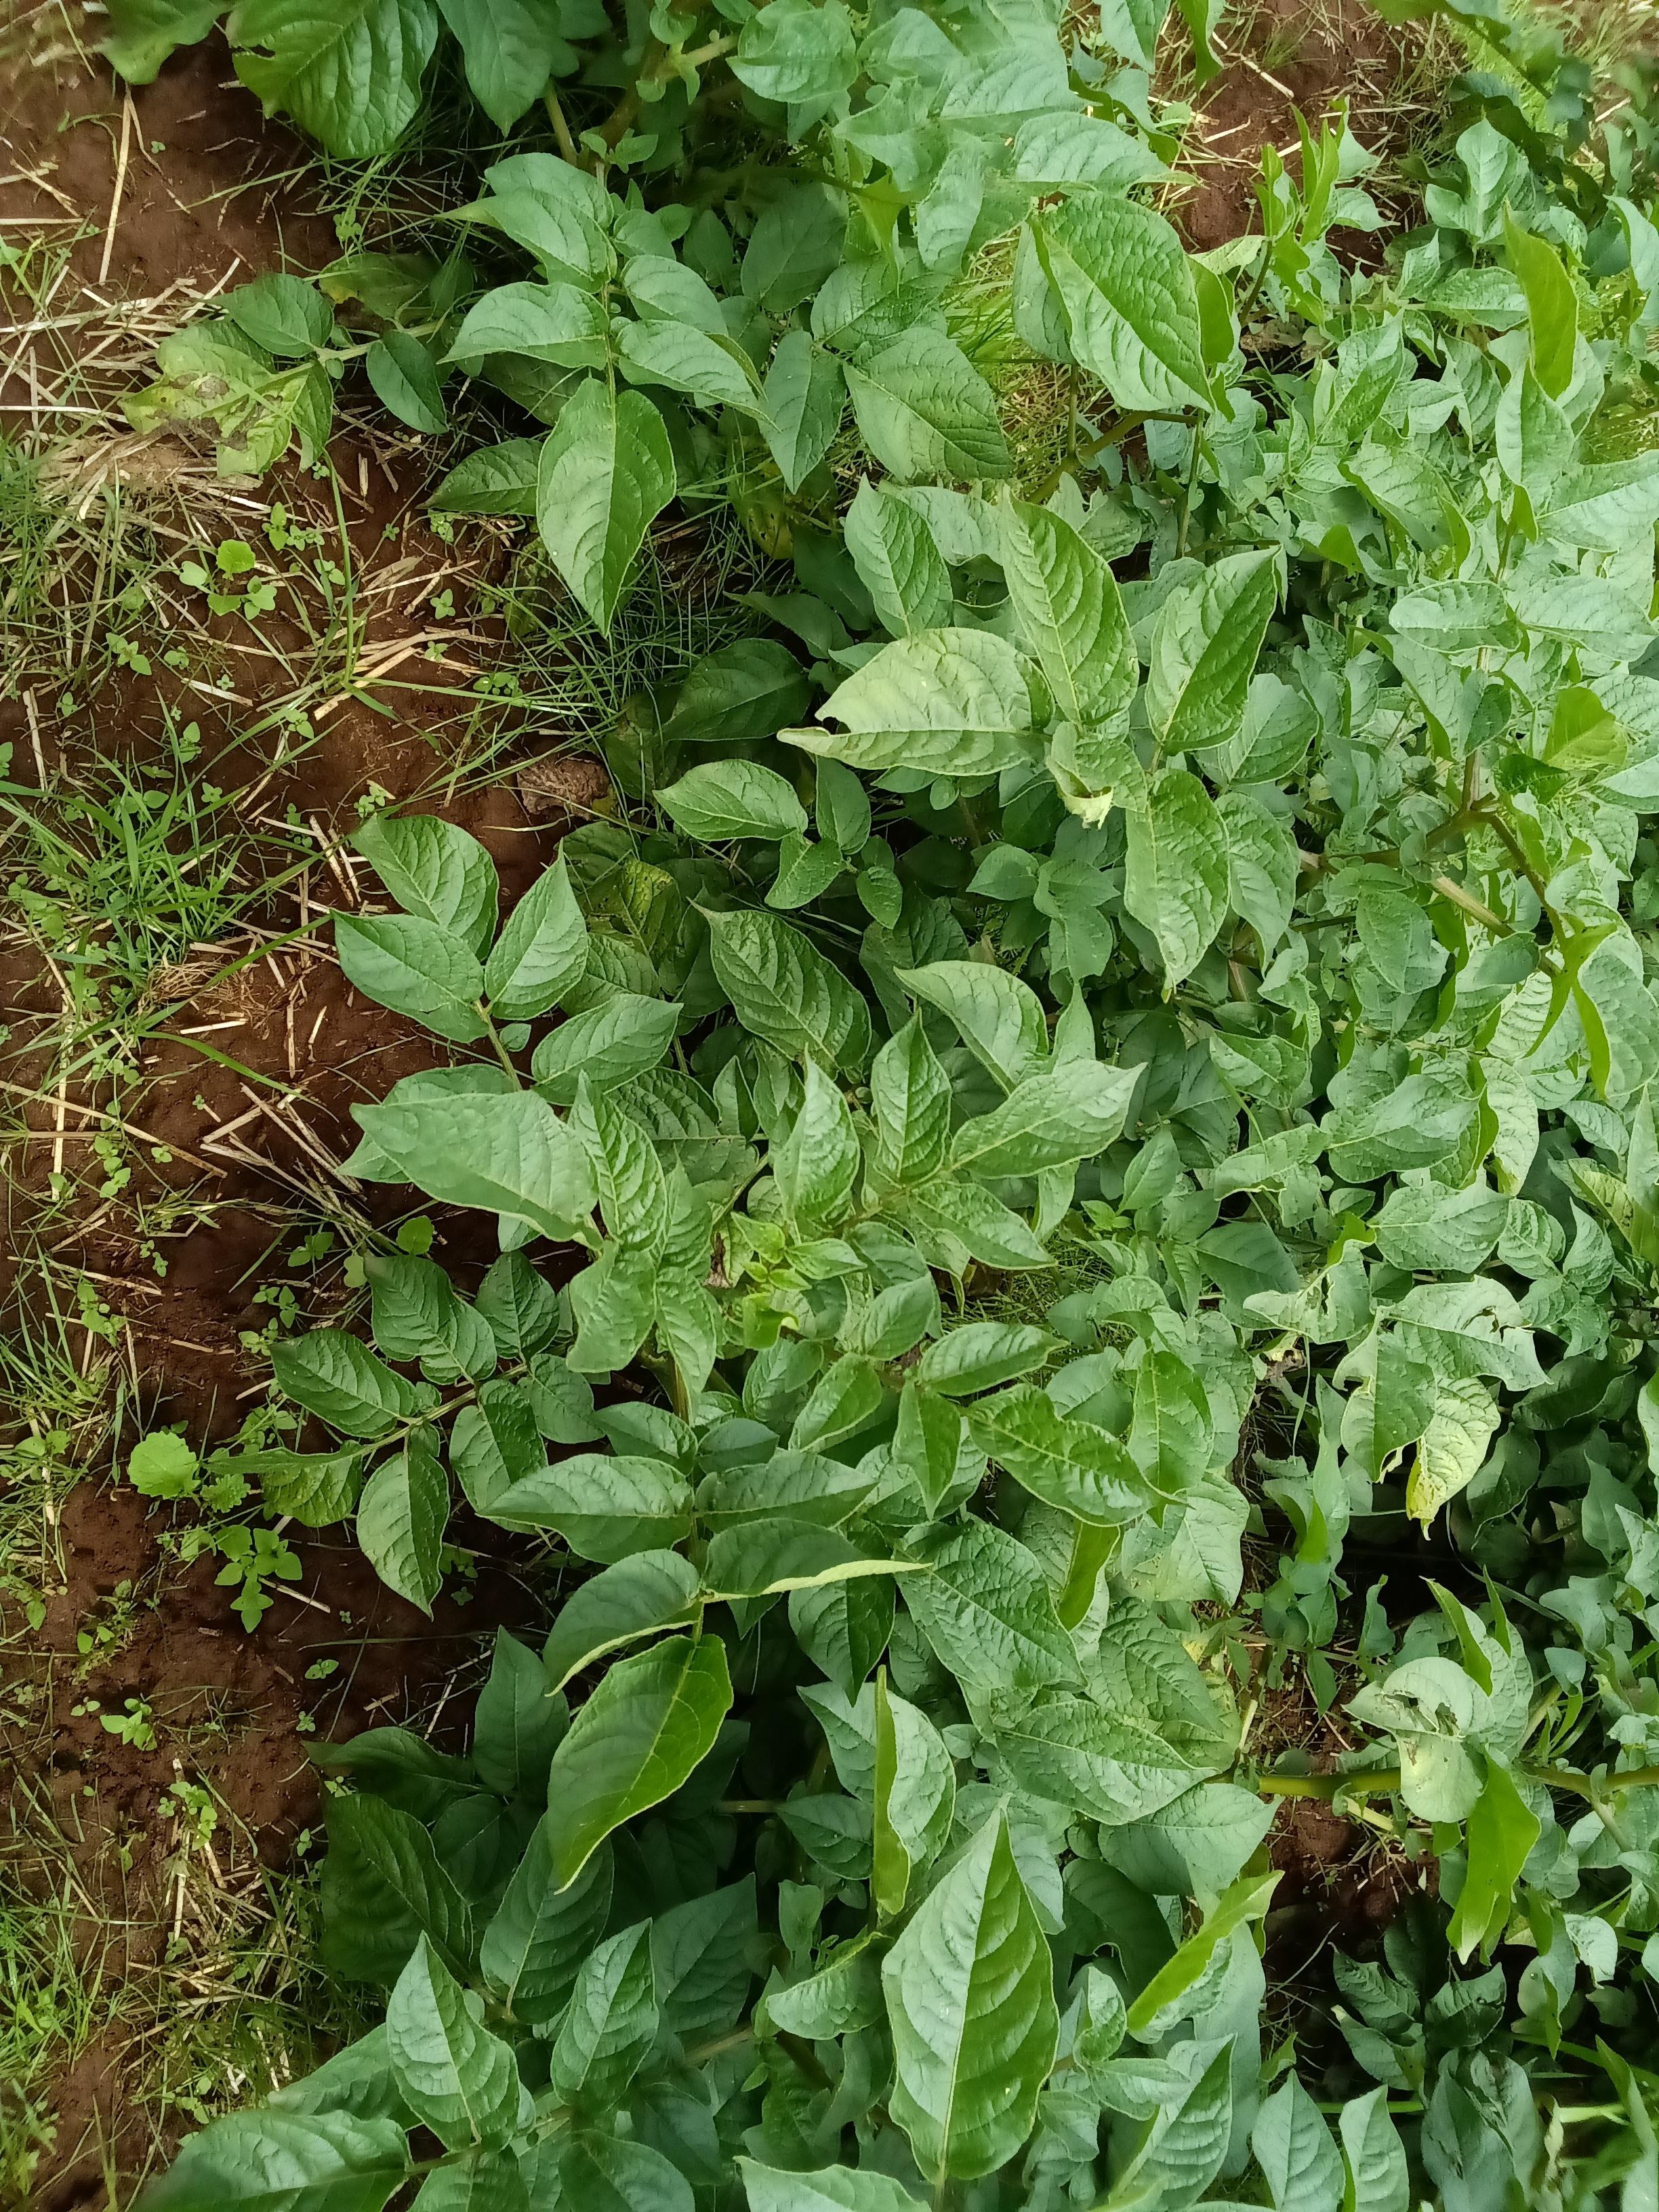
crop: potato
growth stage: harvest maturity
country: Kenya
